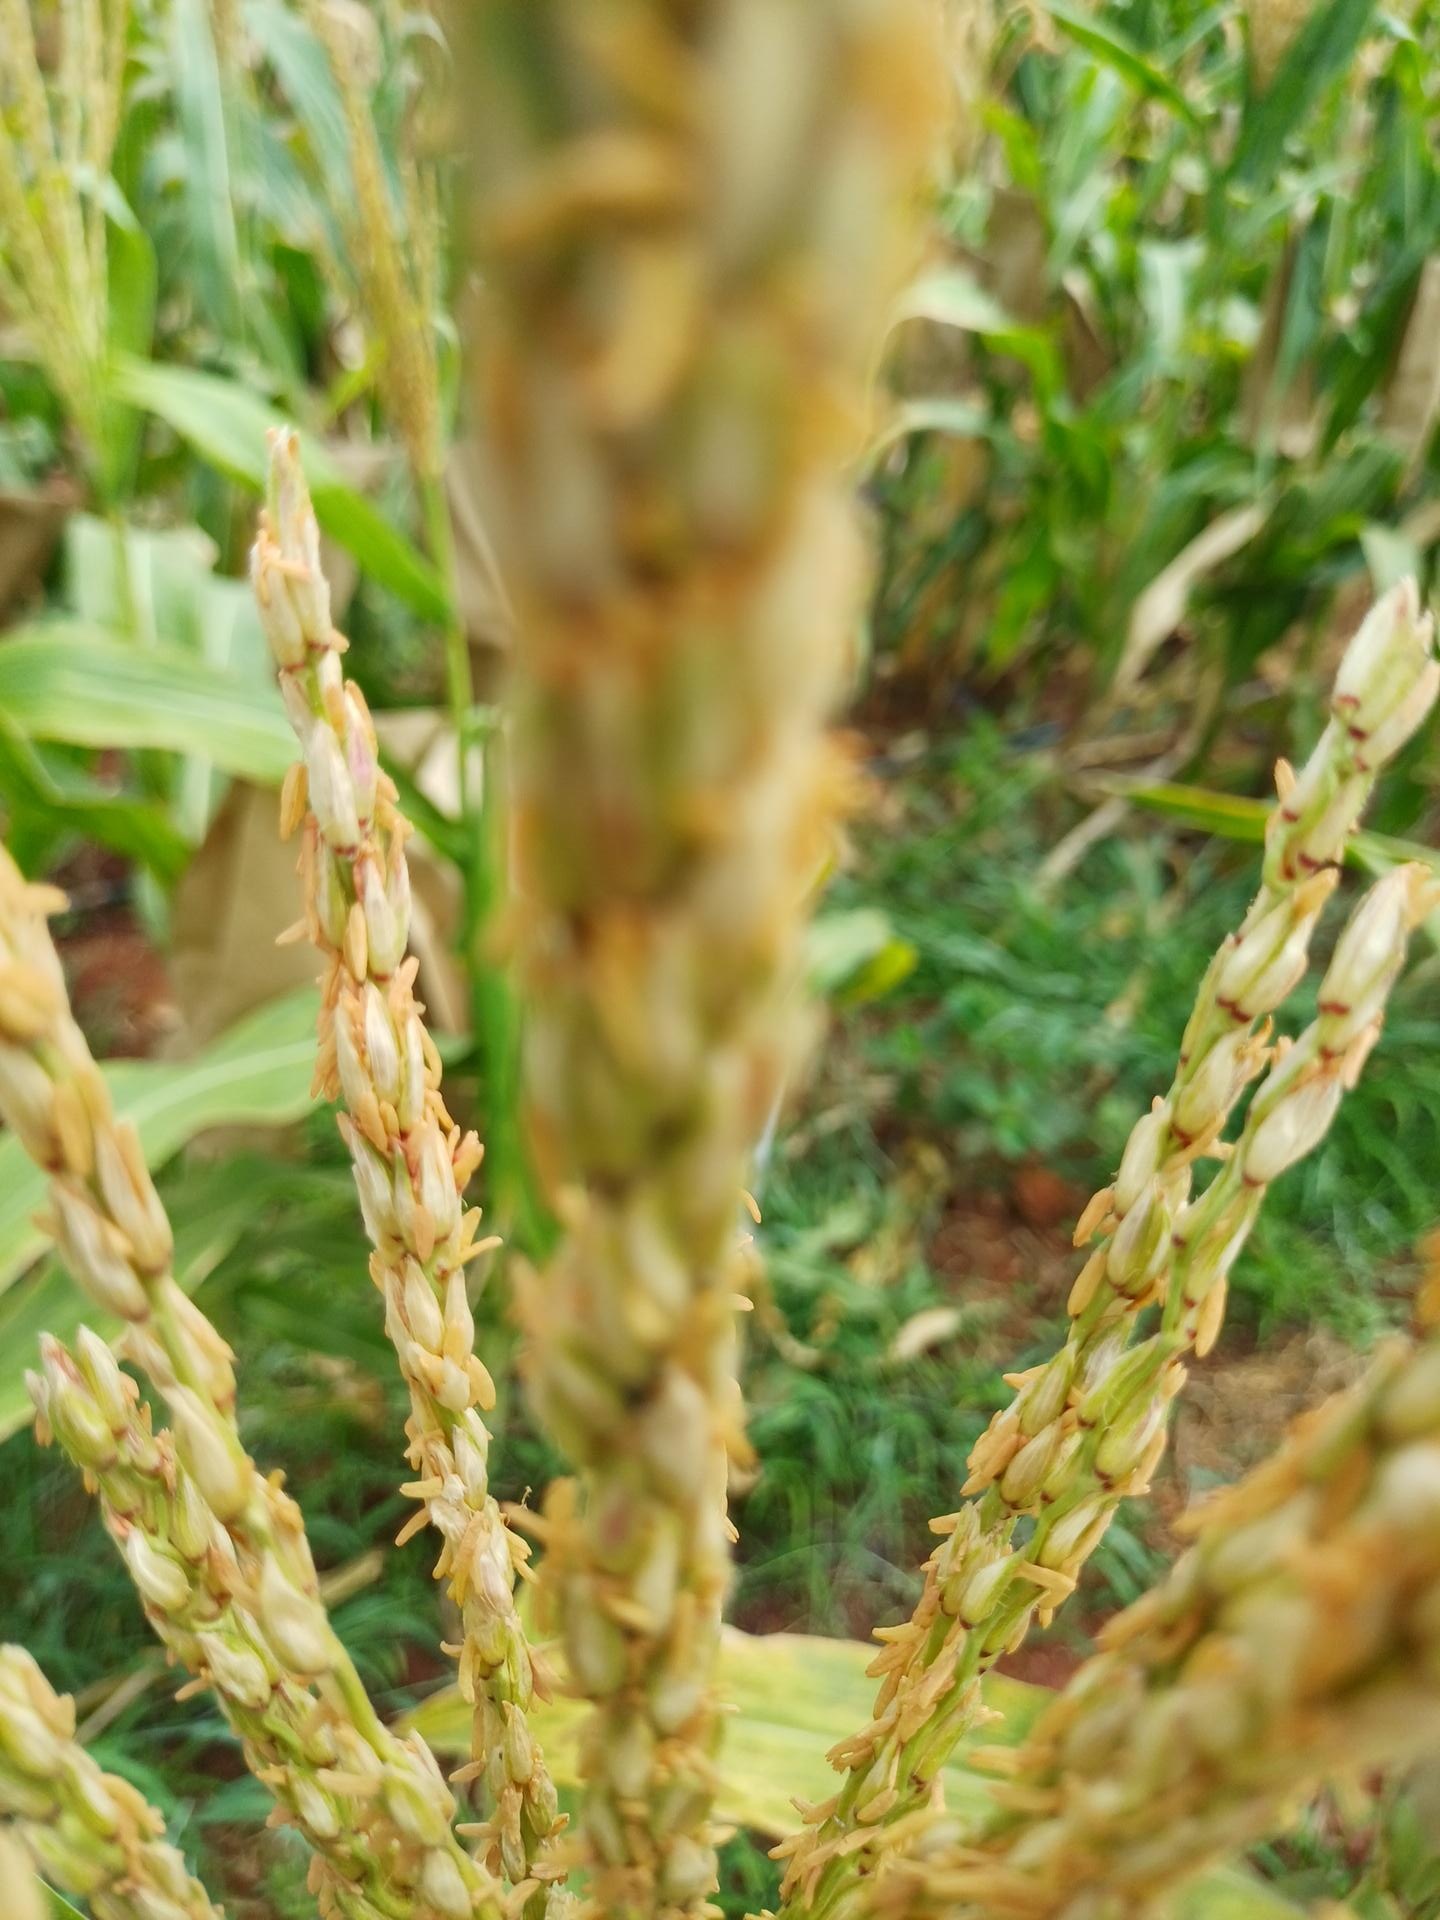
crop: maize
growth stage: flowering
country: Kenya
